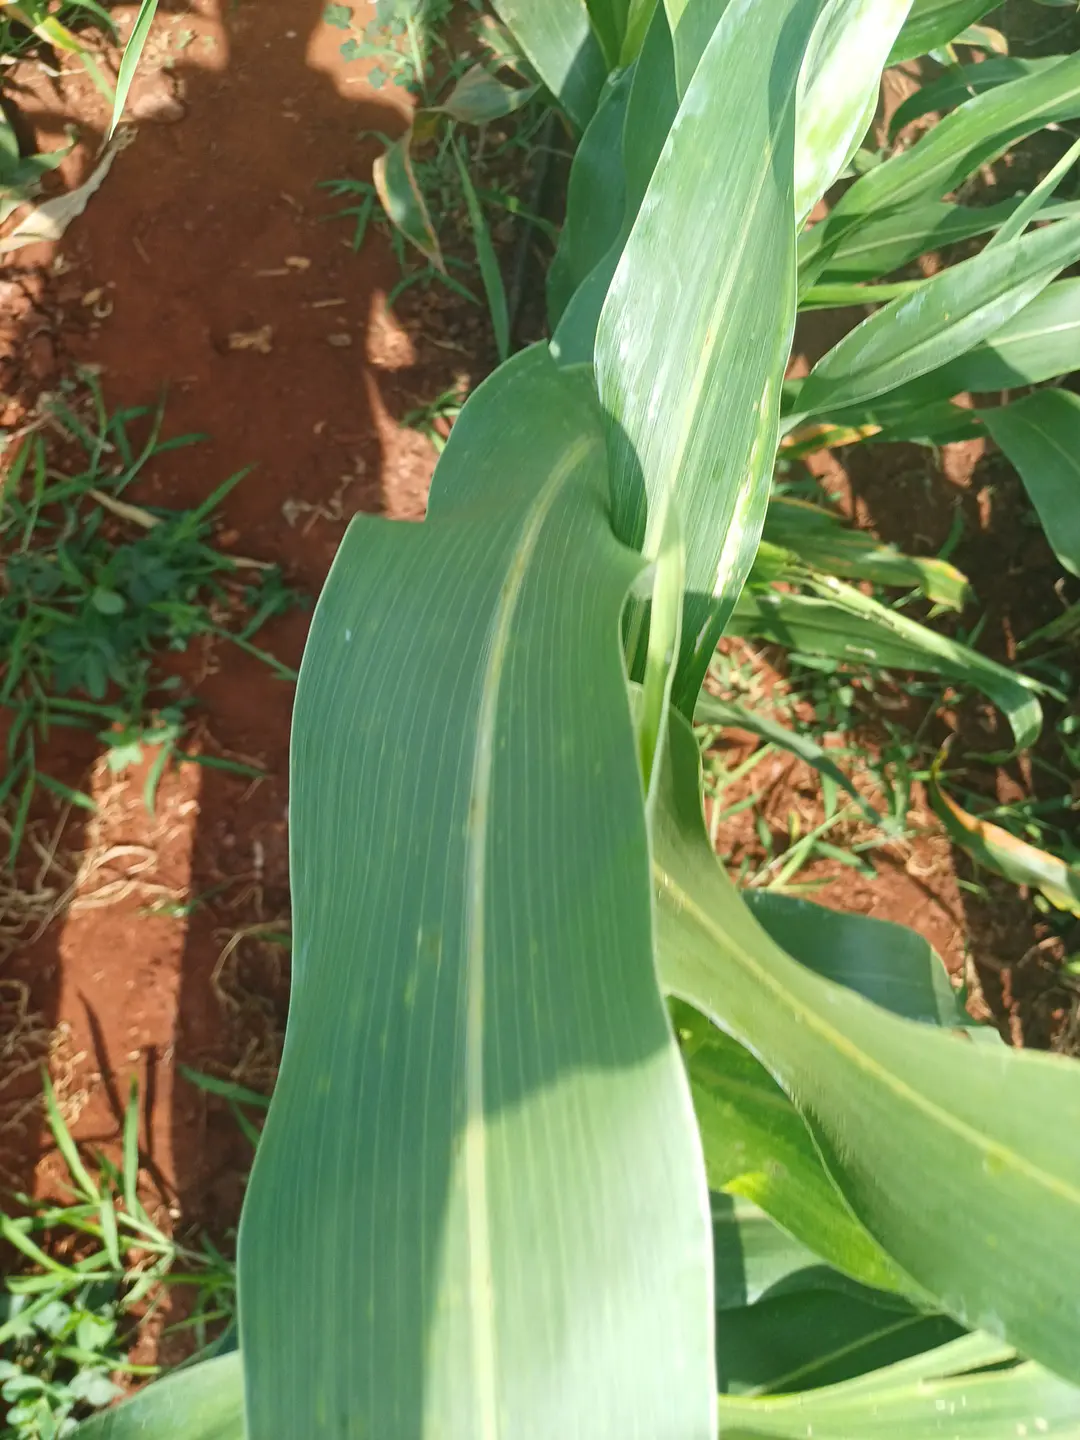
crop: sorghum
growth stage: flowering
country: Kenya
